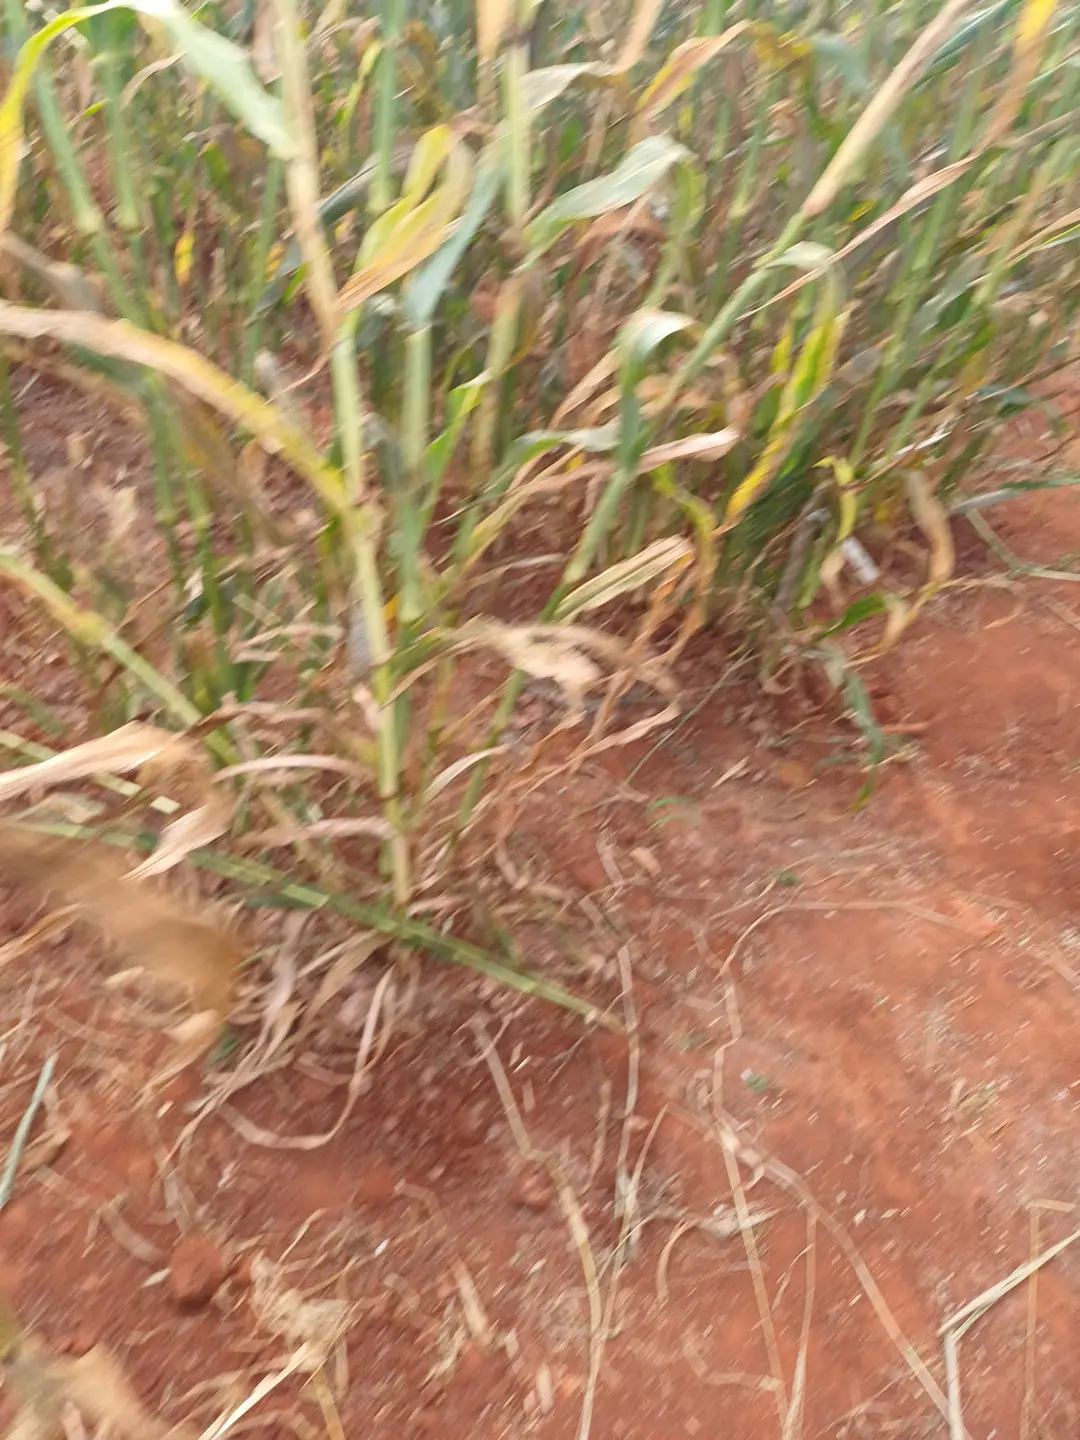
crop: pearl millet
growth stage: filling grain
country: Kenya
